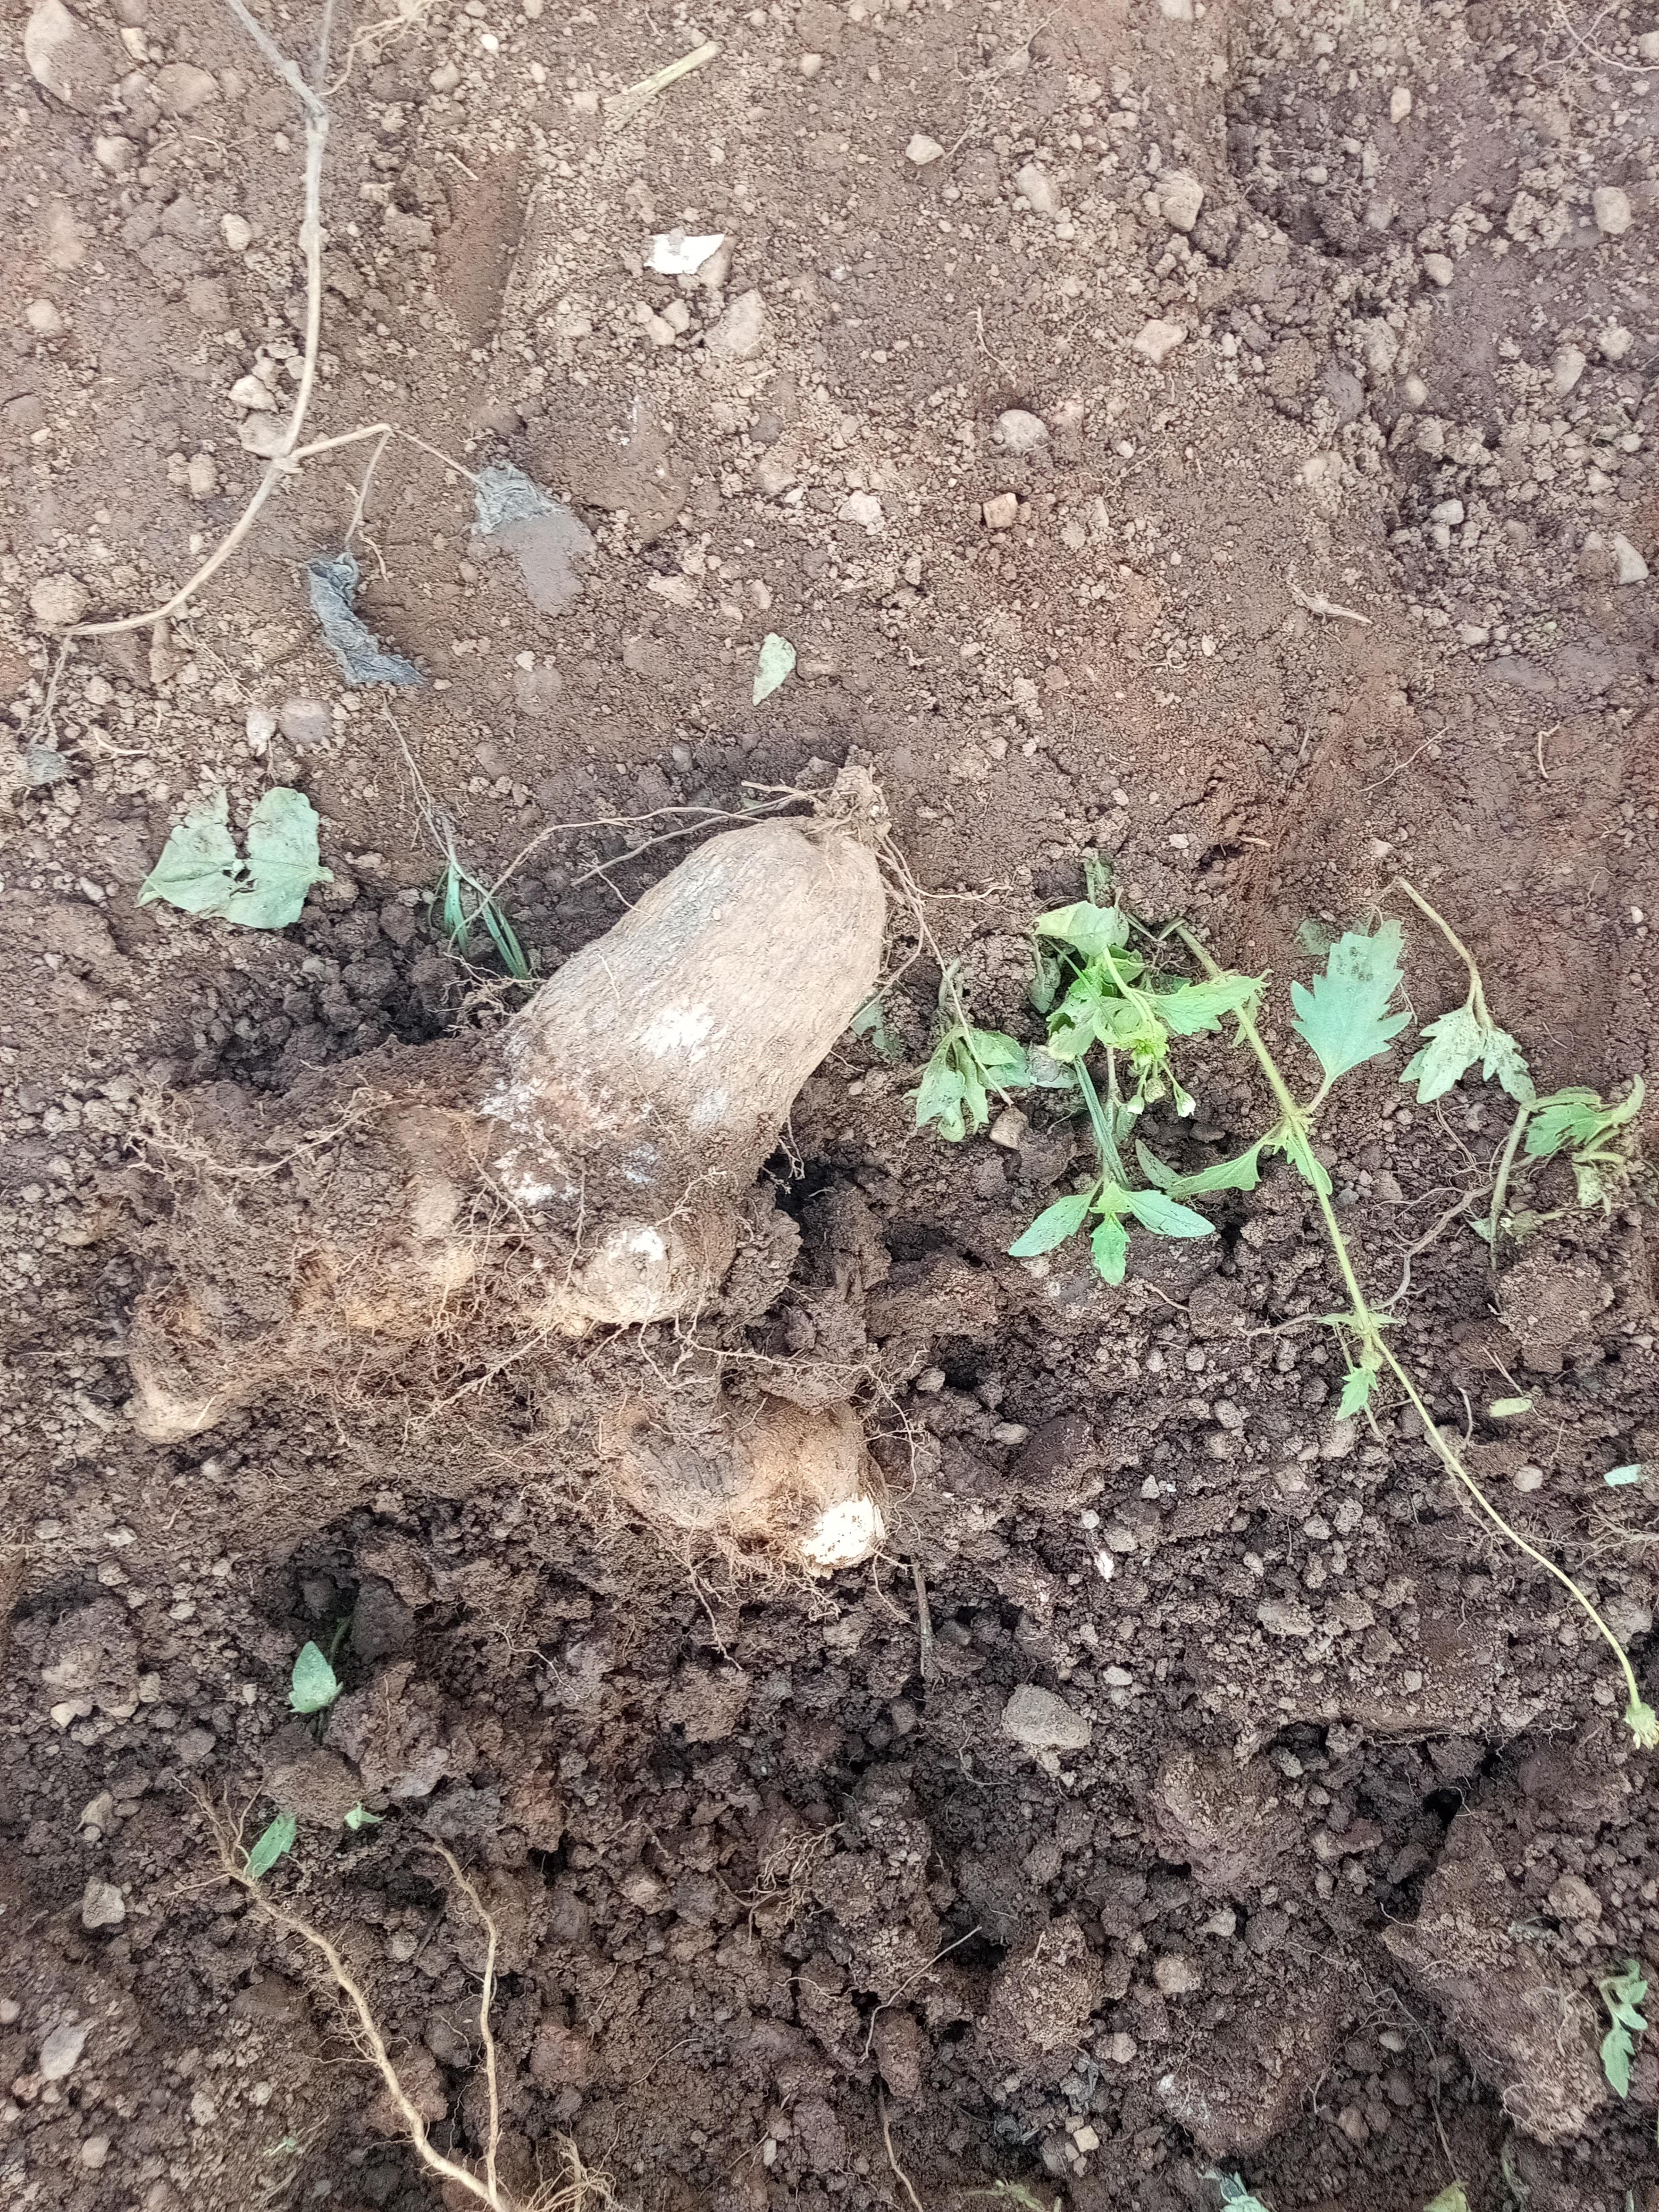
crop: yam
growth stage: harvest
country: Nigeria
